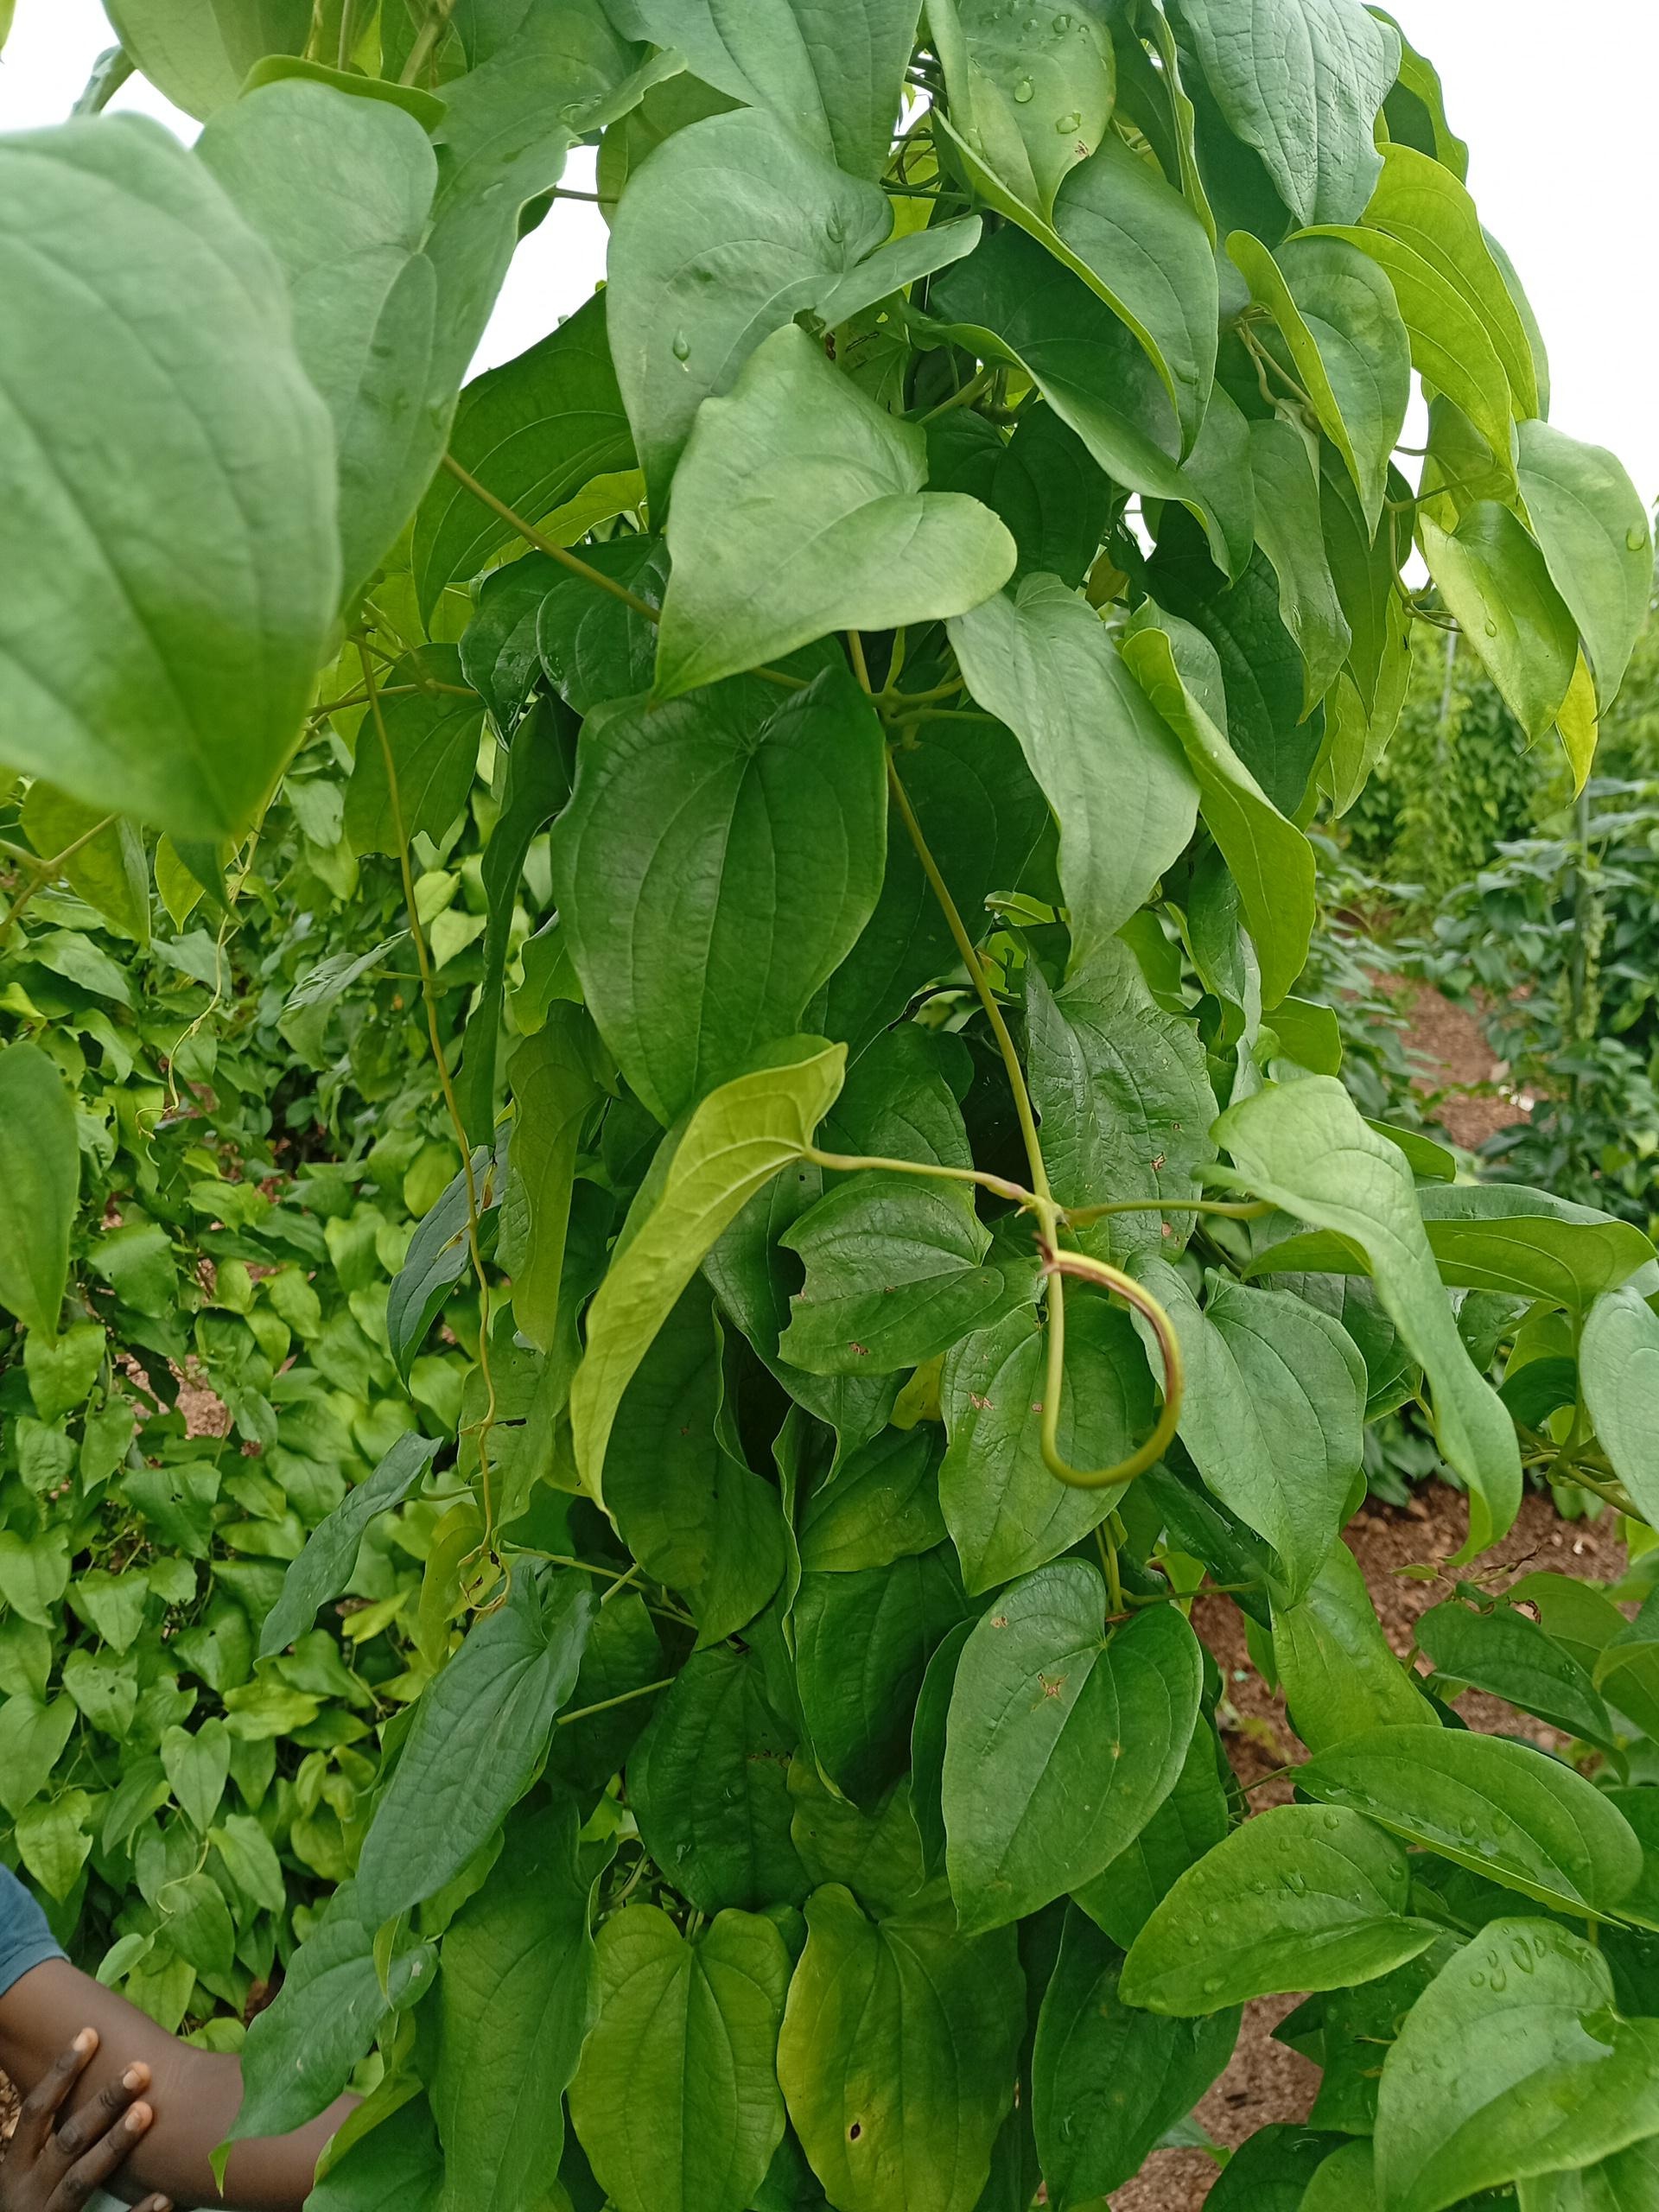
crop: yam
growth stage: vegetative
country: Nigeria
